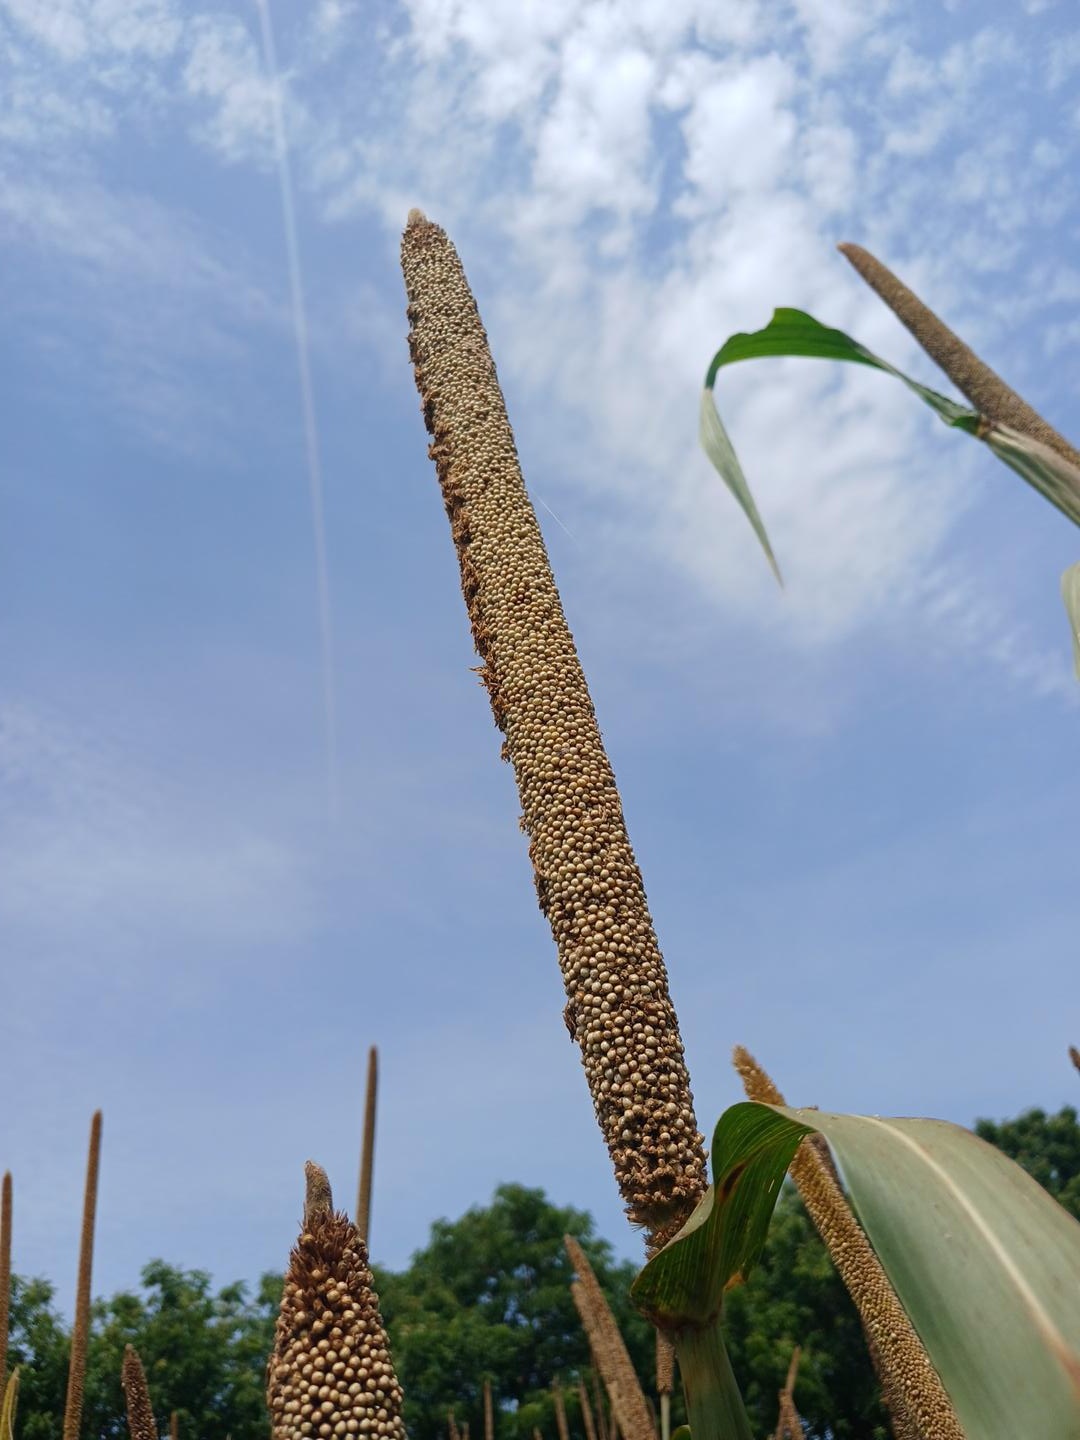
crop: pearl millet
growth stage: maturity
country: Senegal
